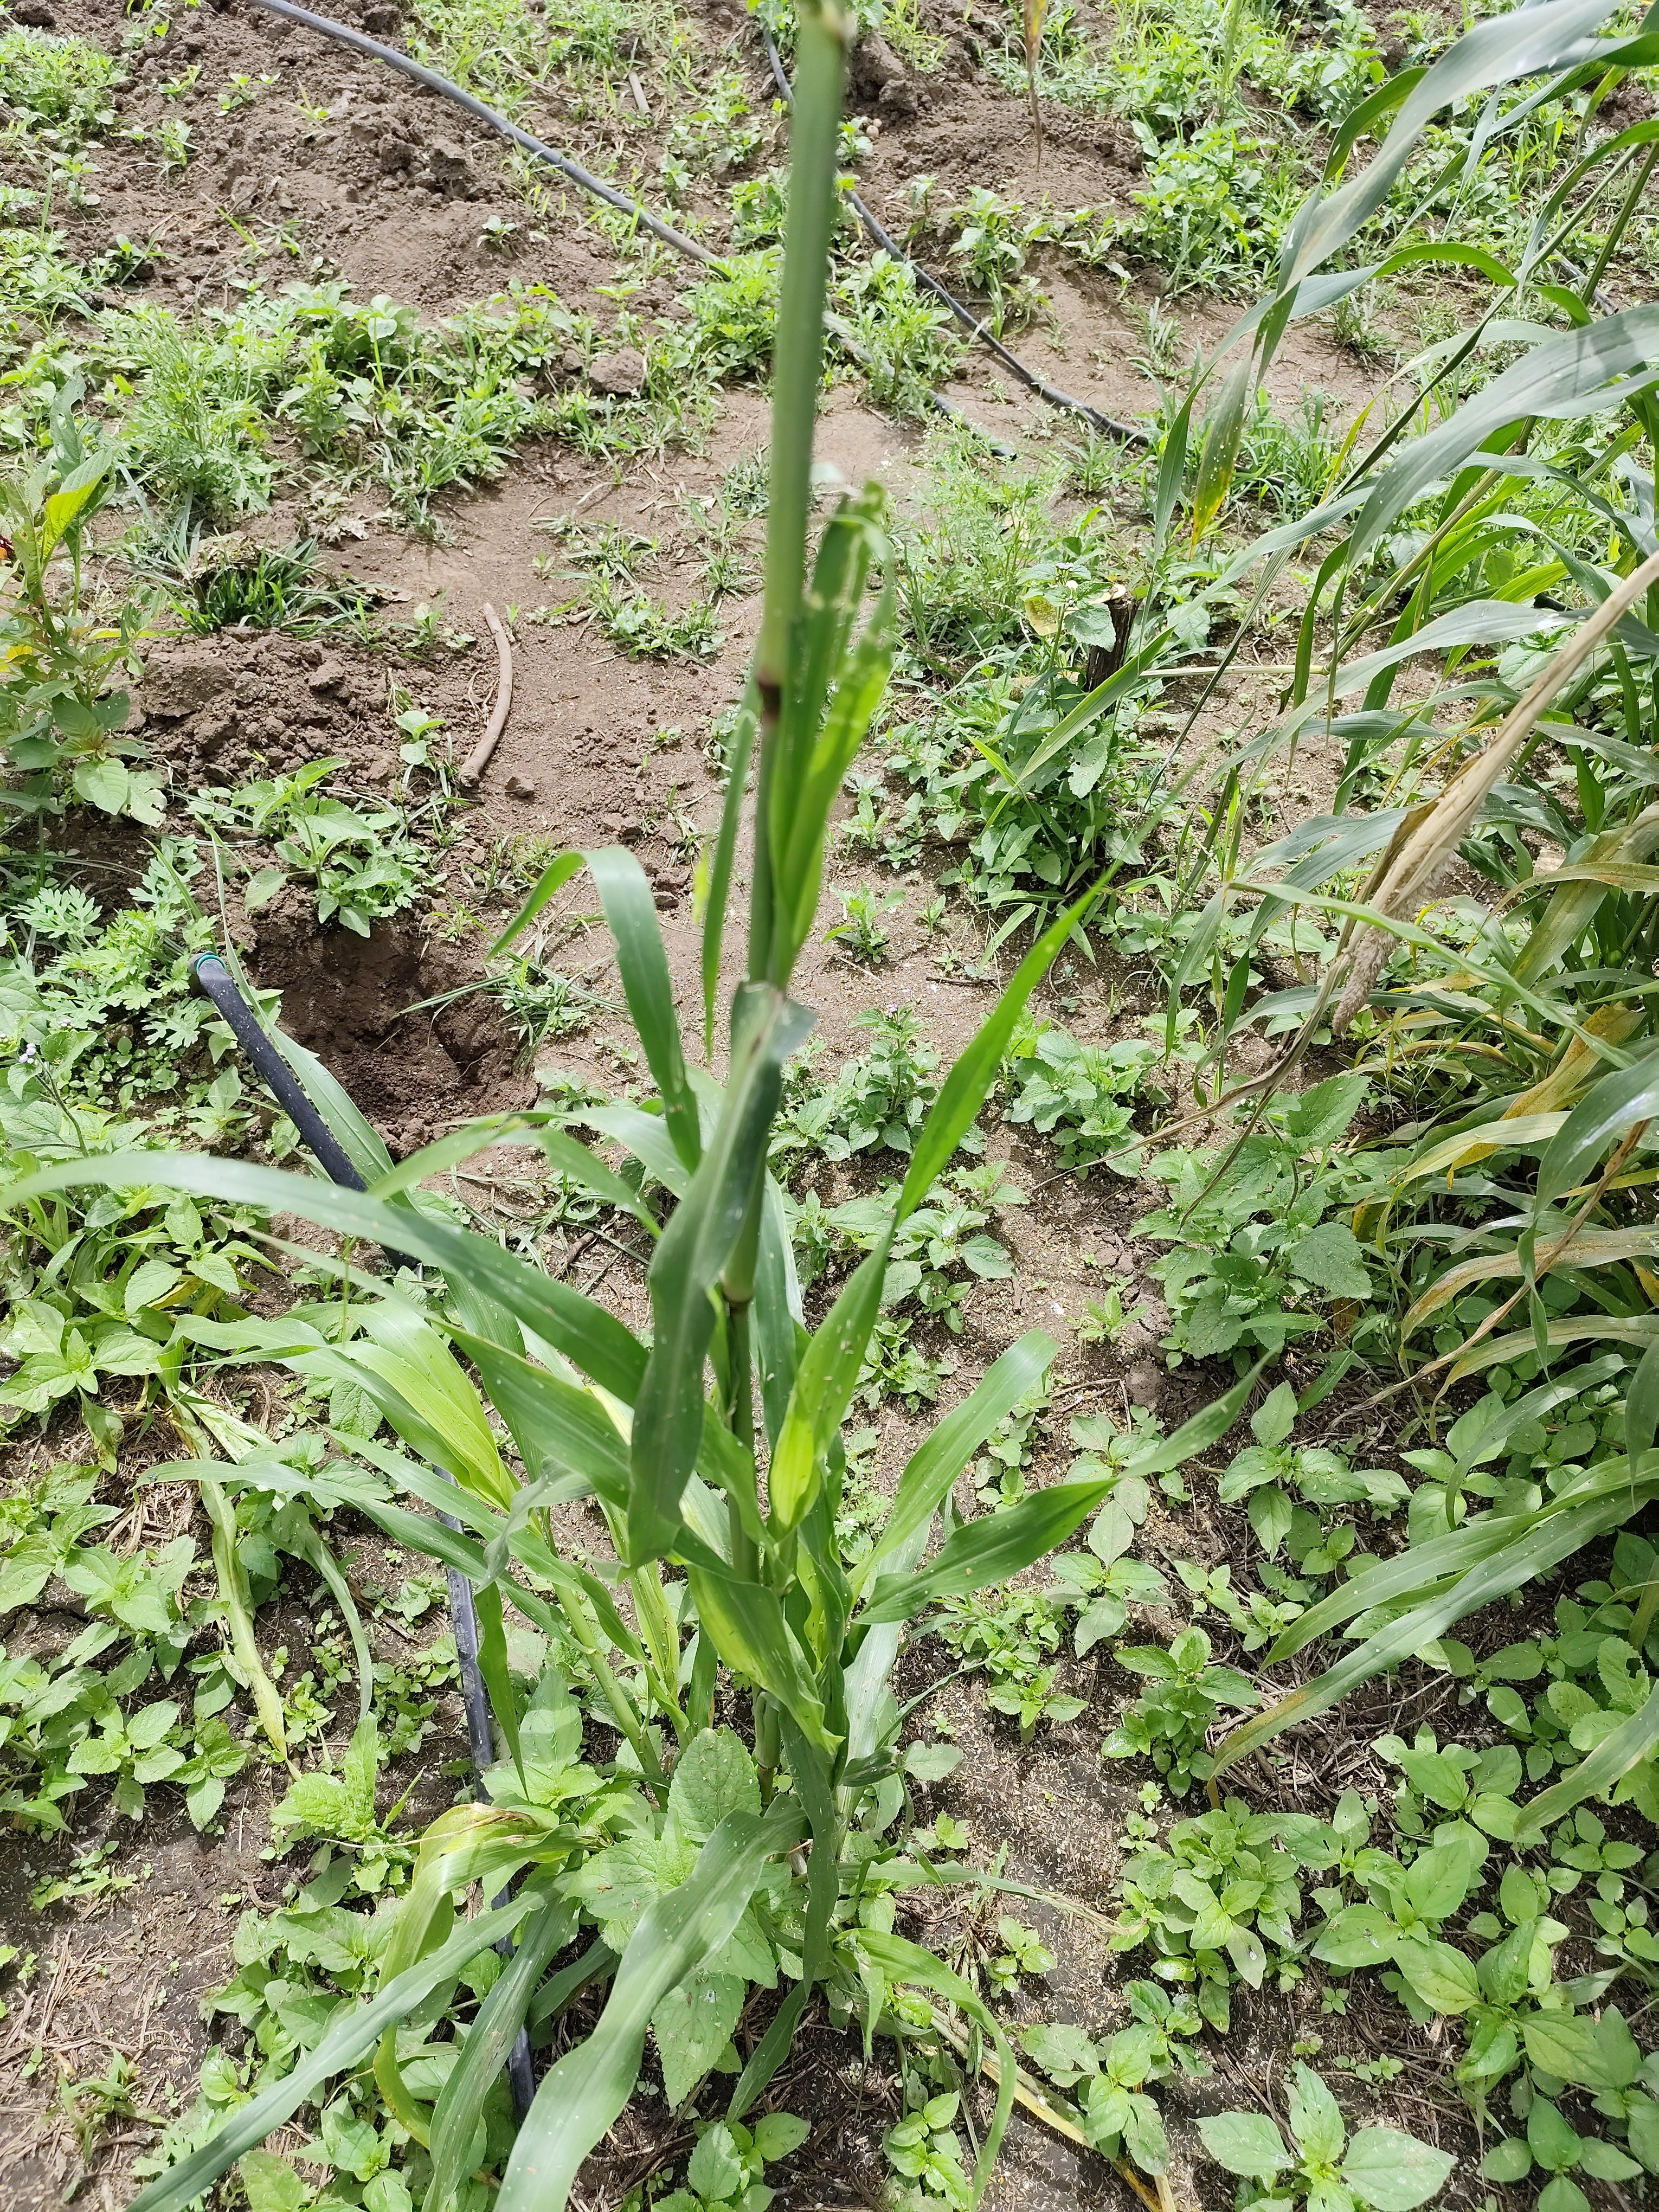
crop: pearl millet
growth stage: heading tuber
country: Tanzania
